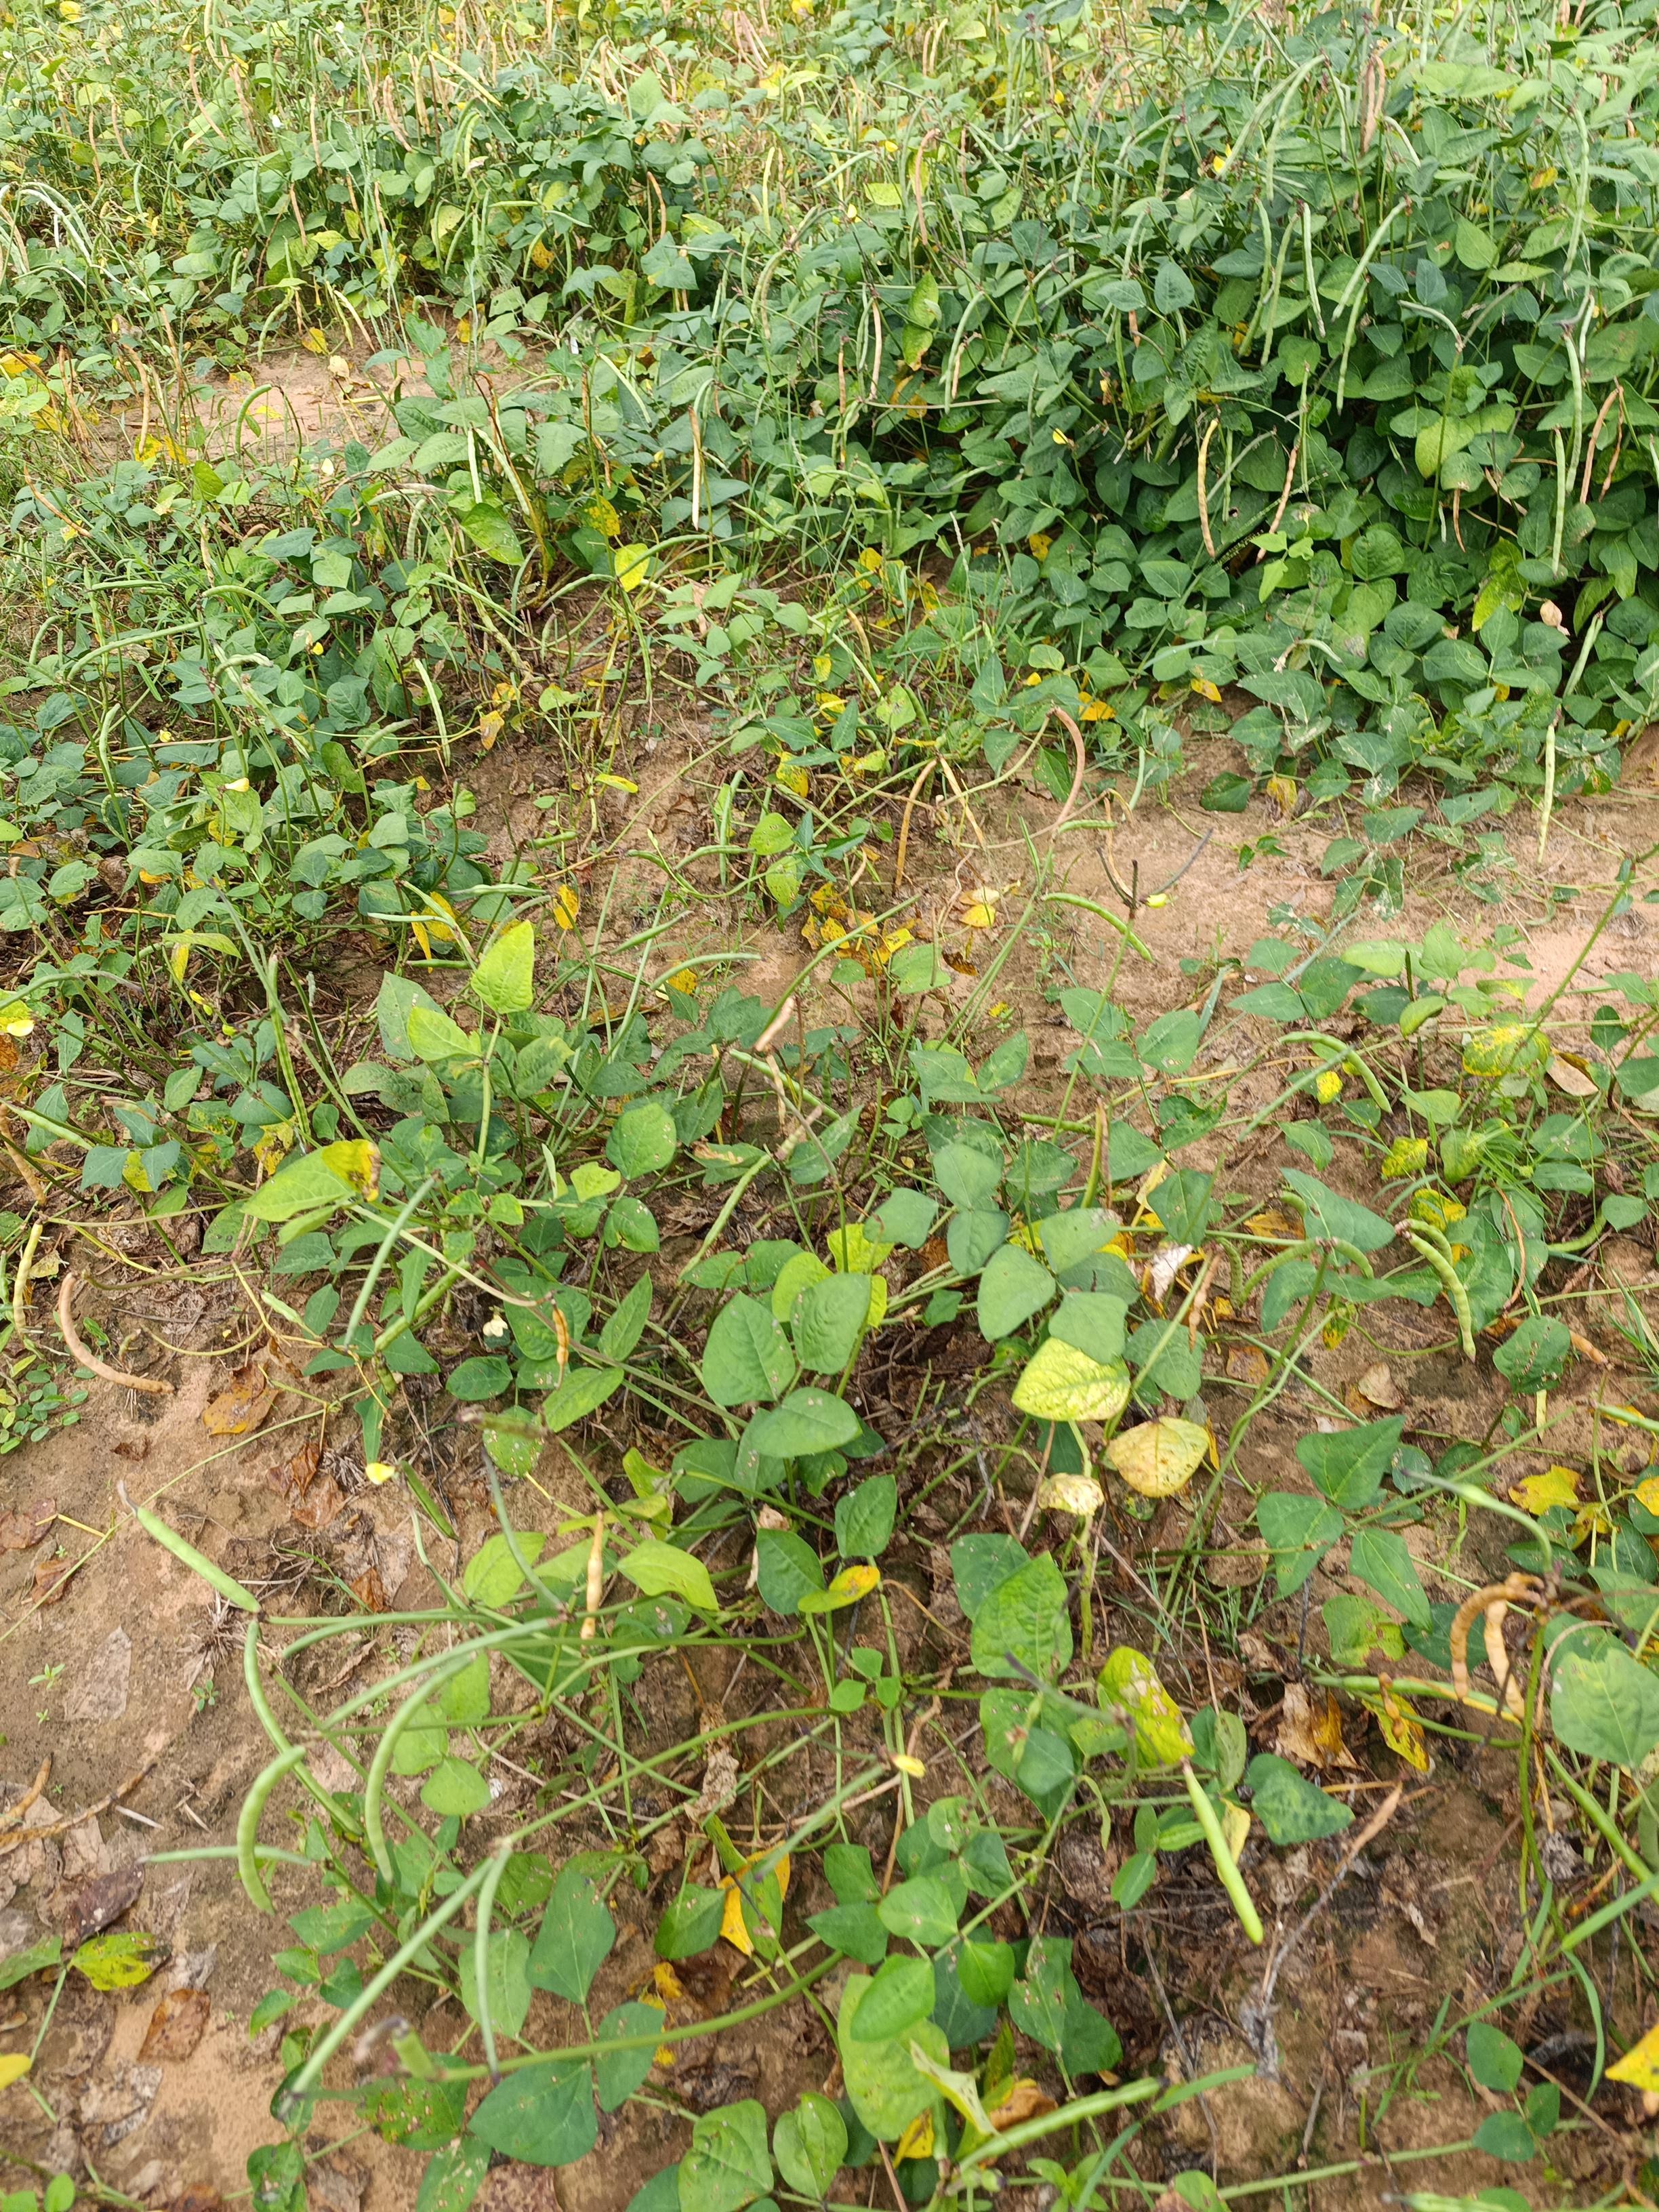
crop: cowpea
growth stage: maturity
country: Nigeria
